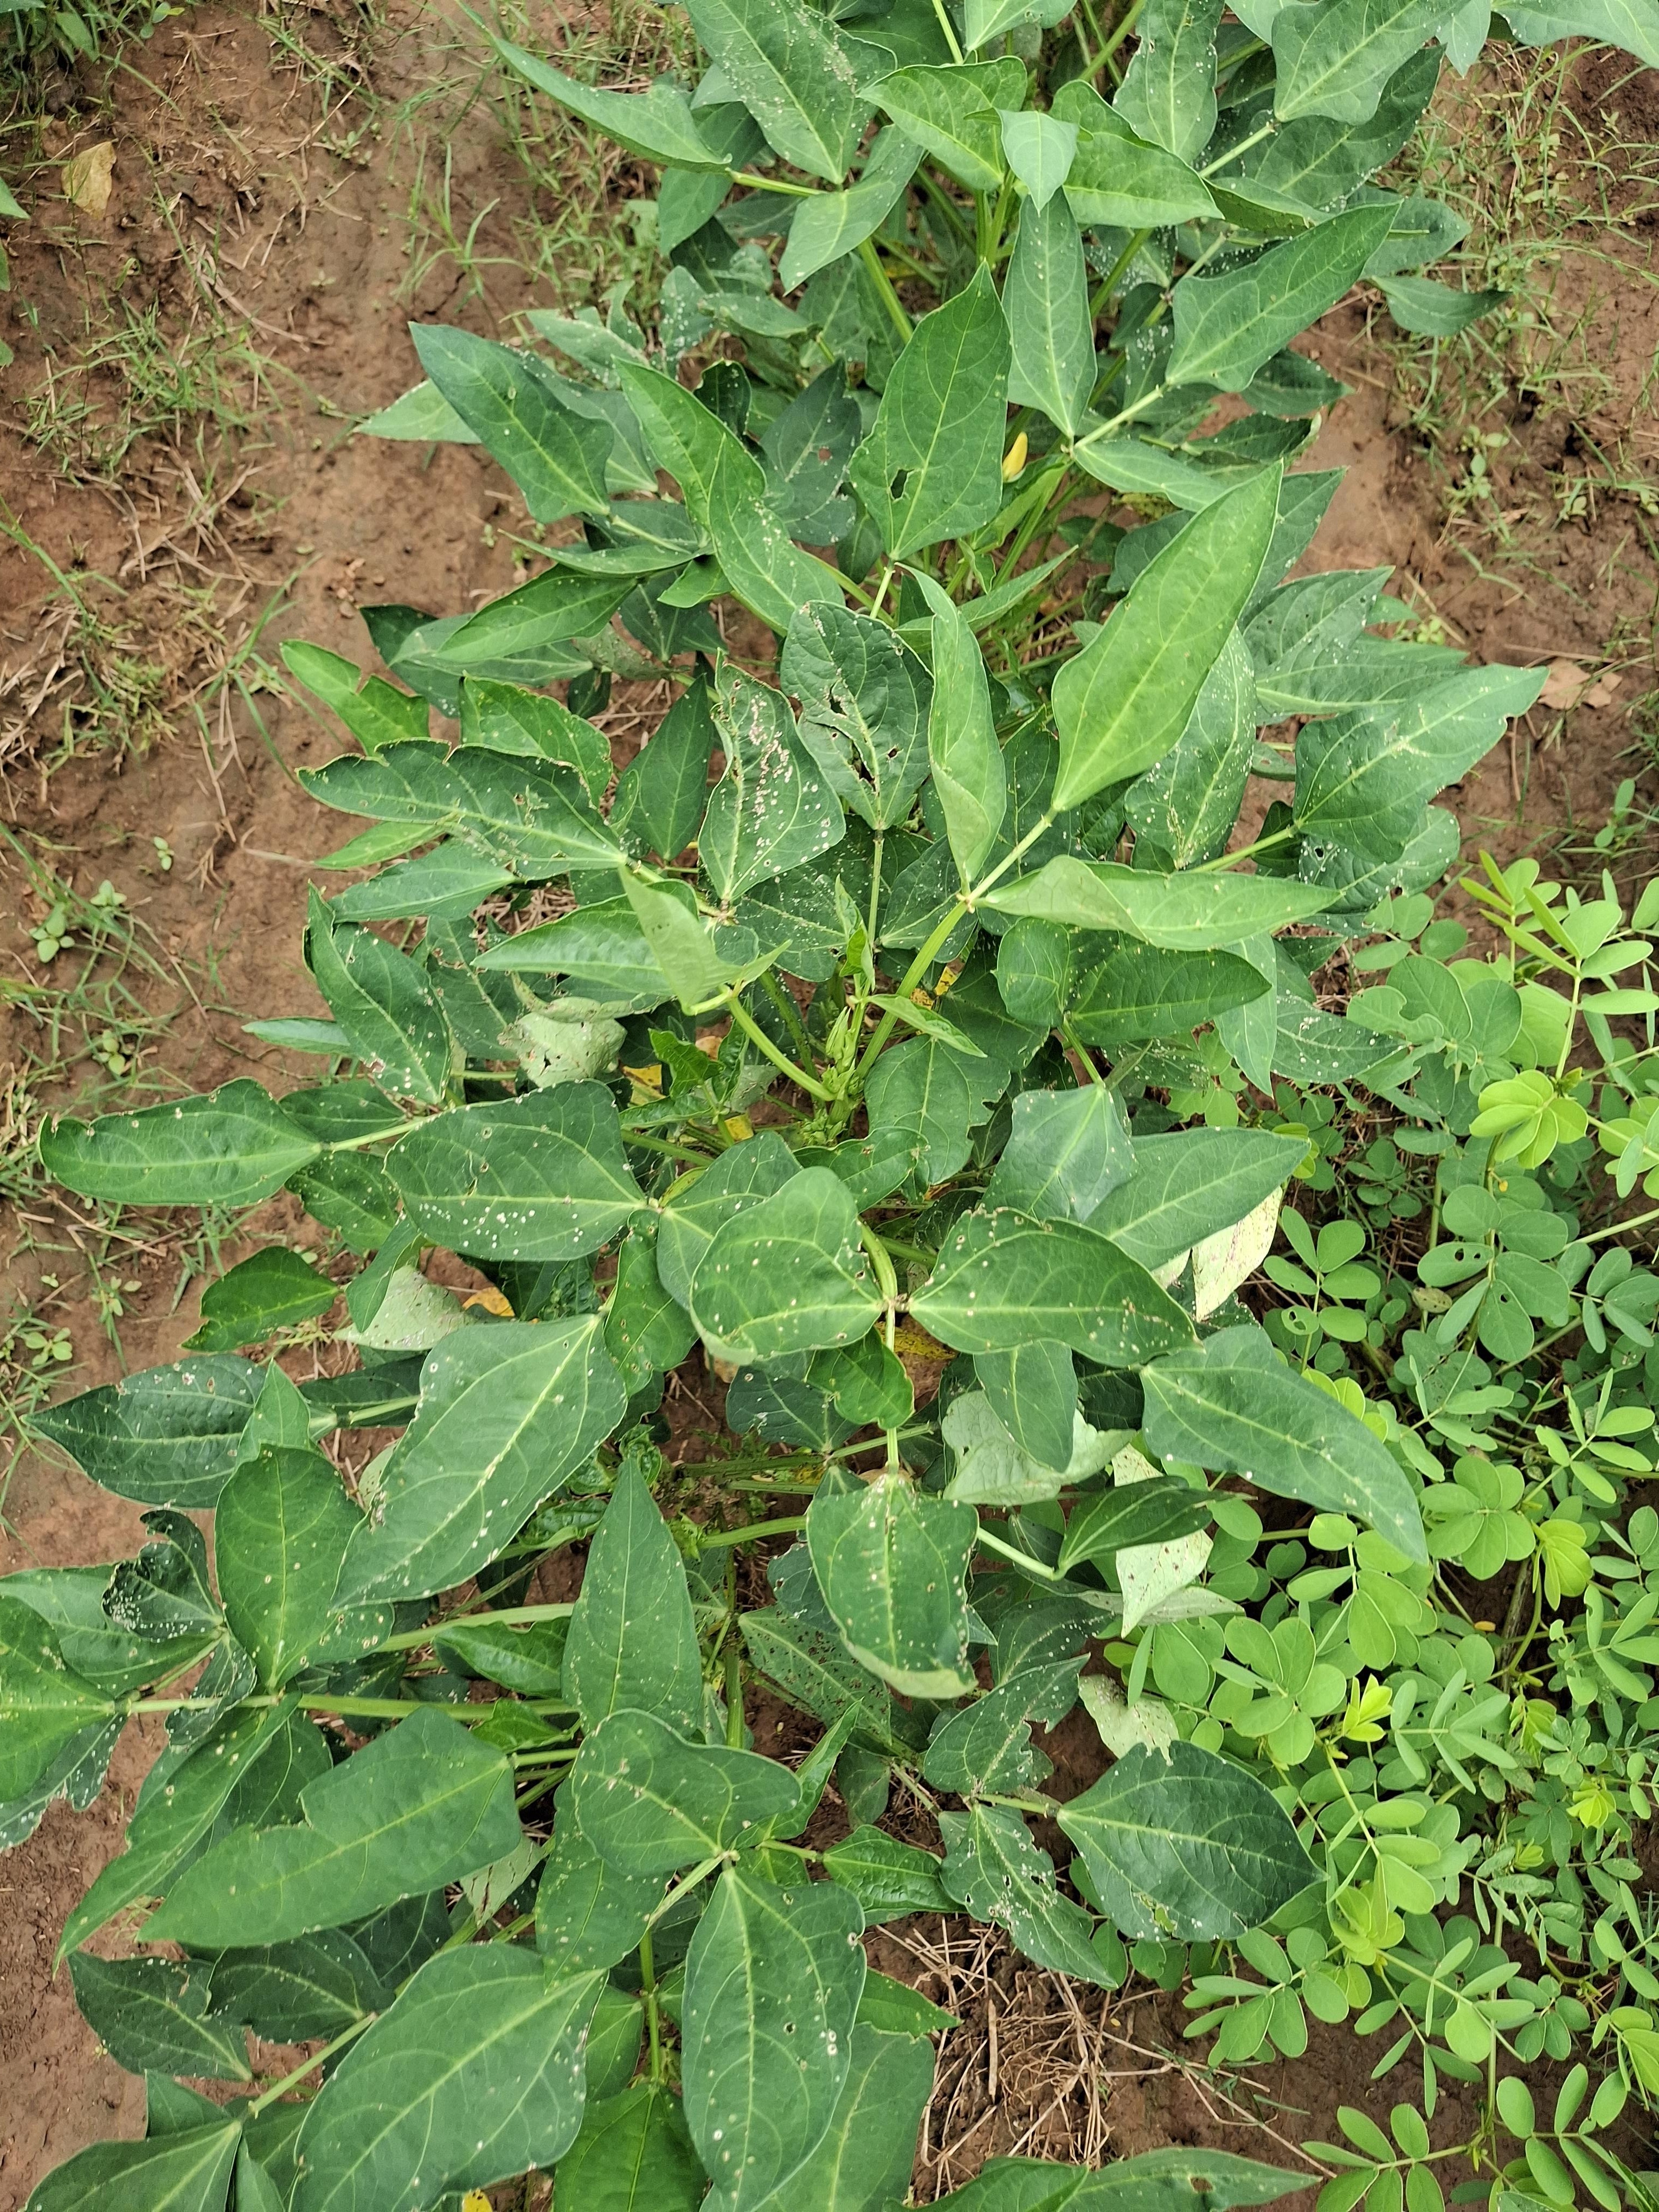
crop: cowpea
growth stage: flowering
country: Nigeria
